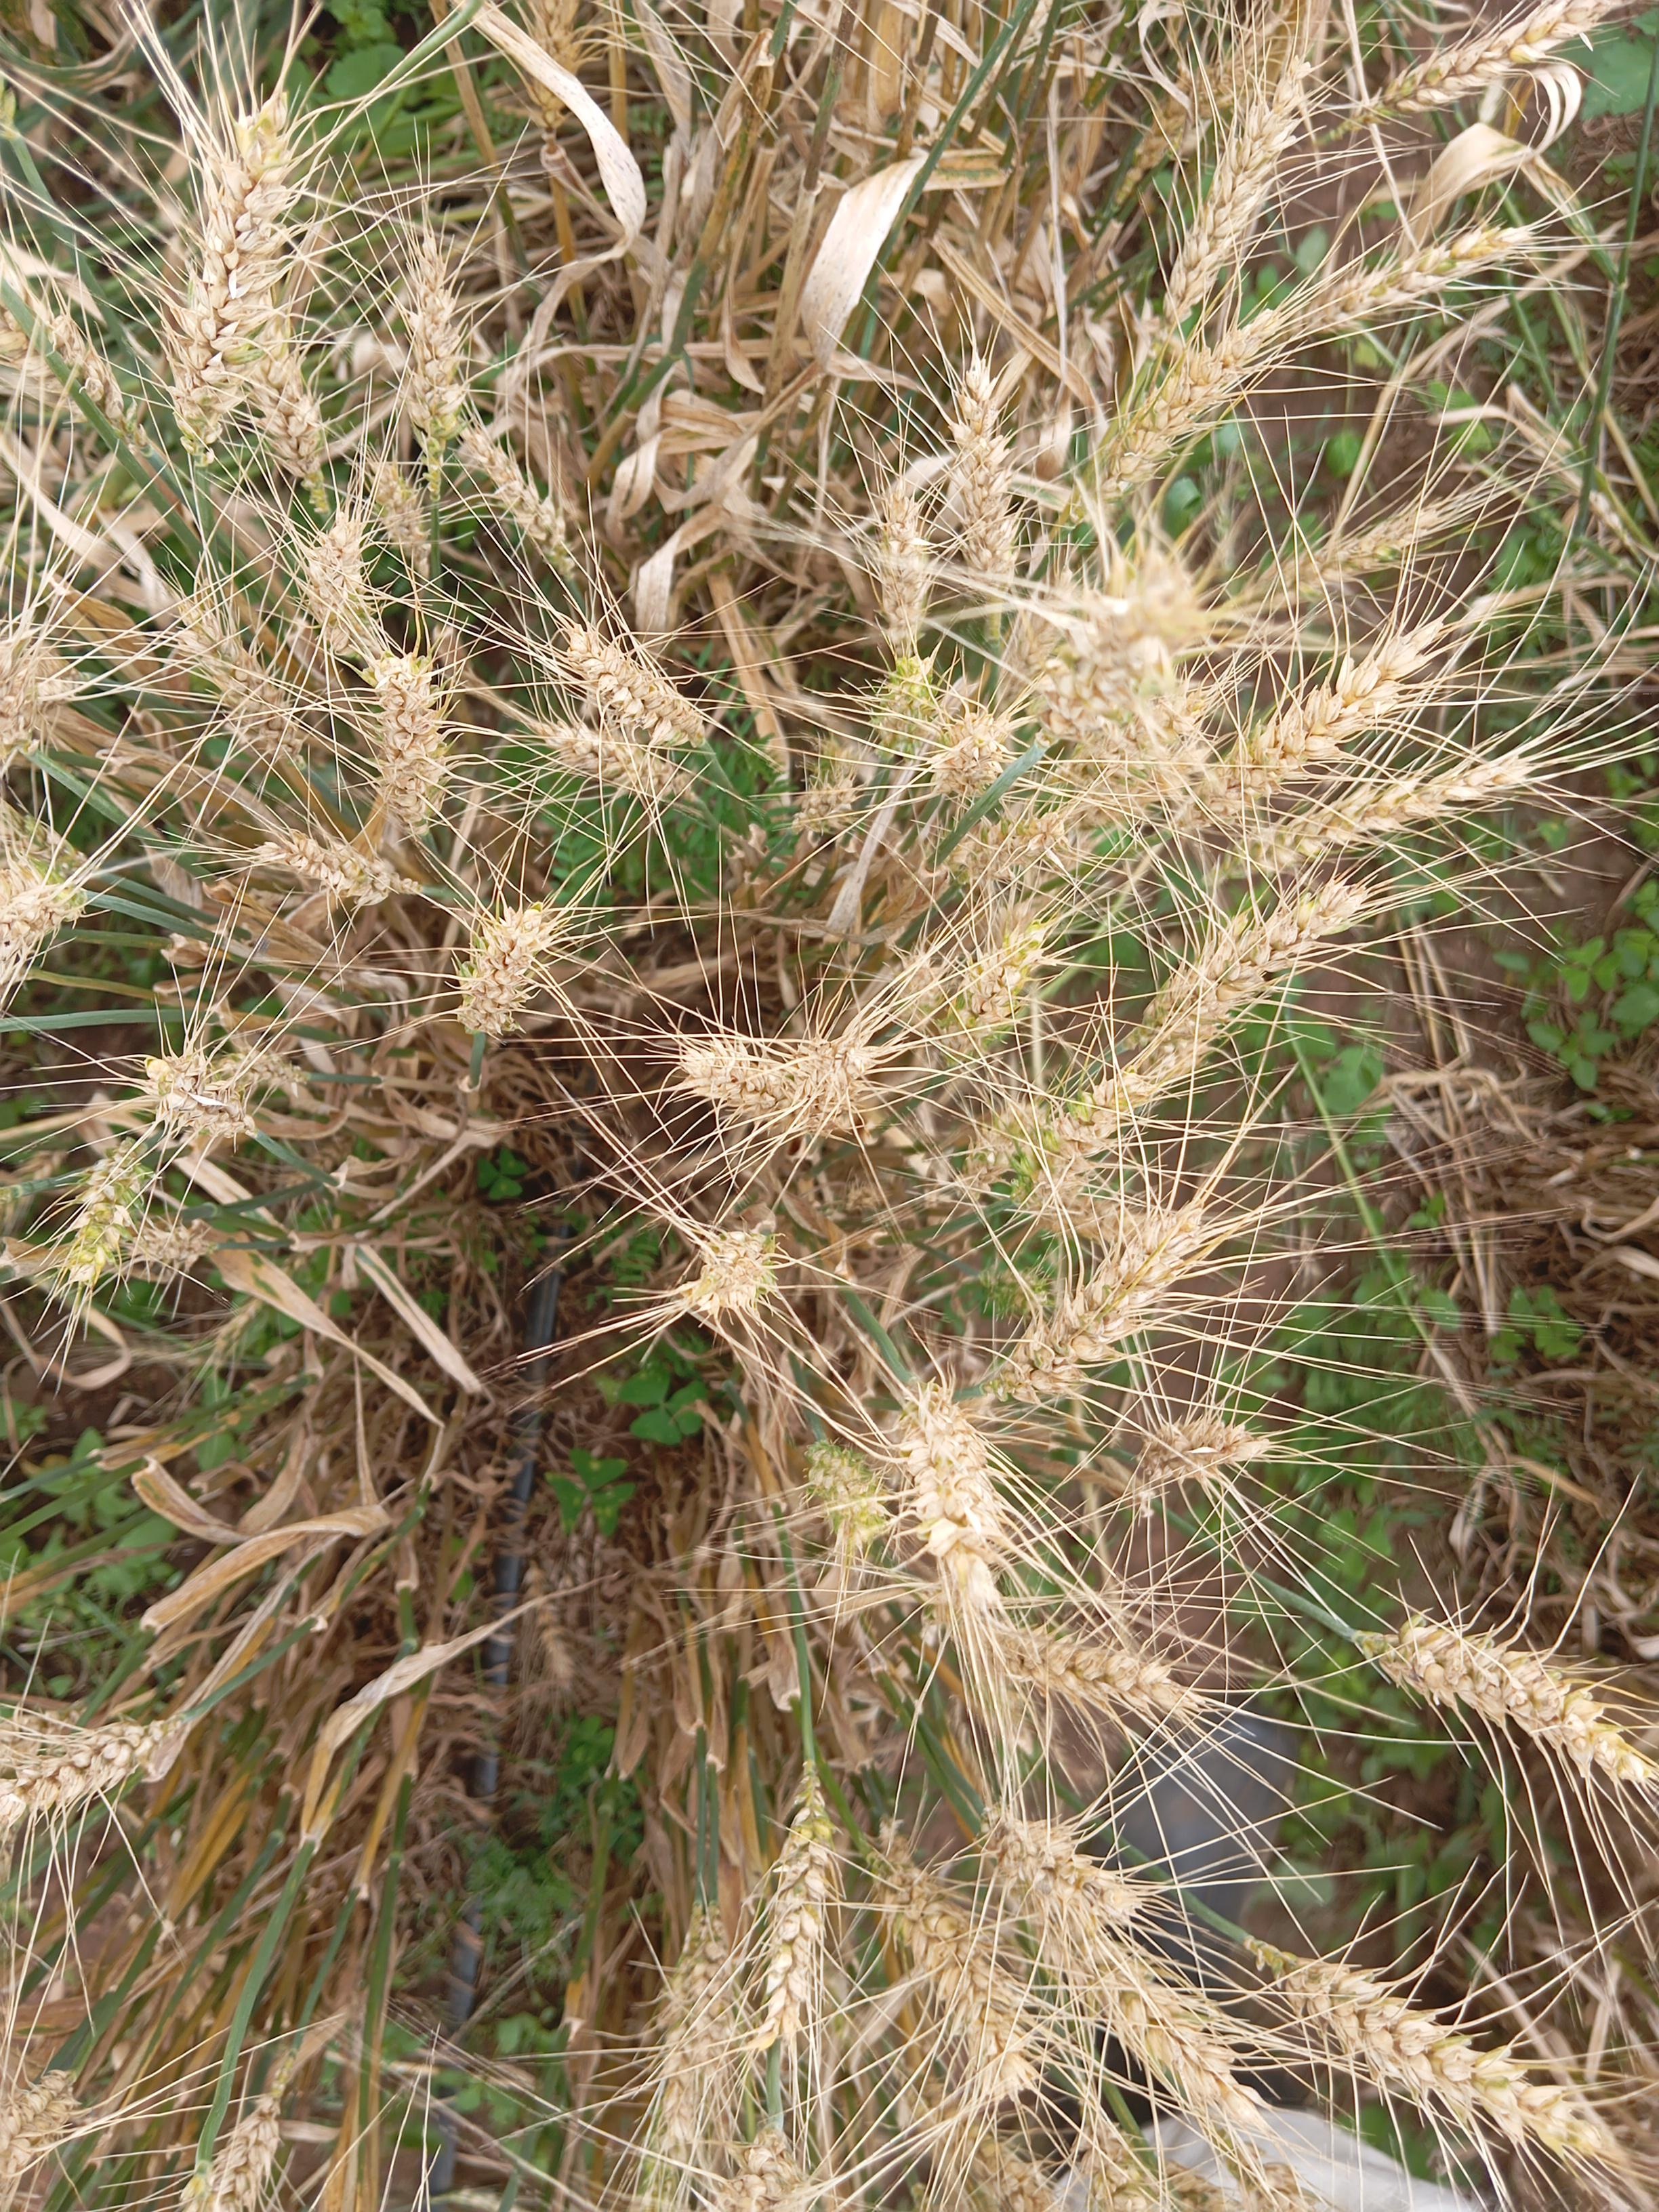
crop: wheat
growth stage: maturity
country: Kenya
